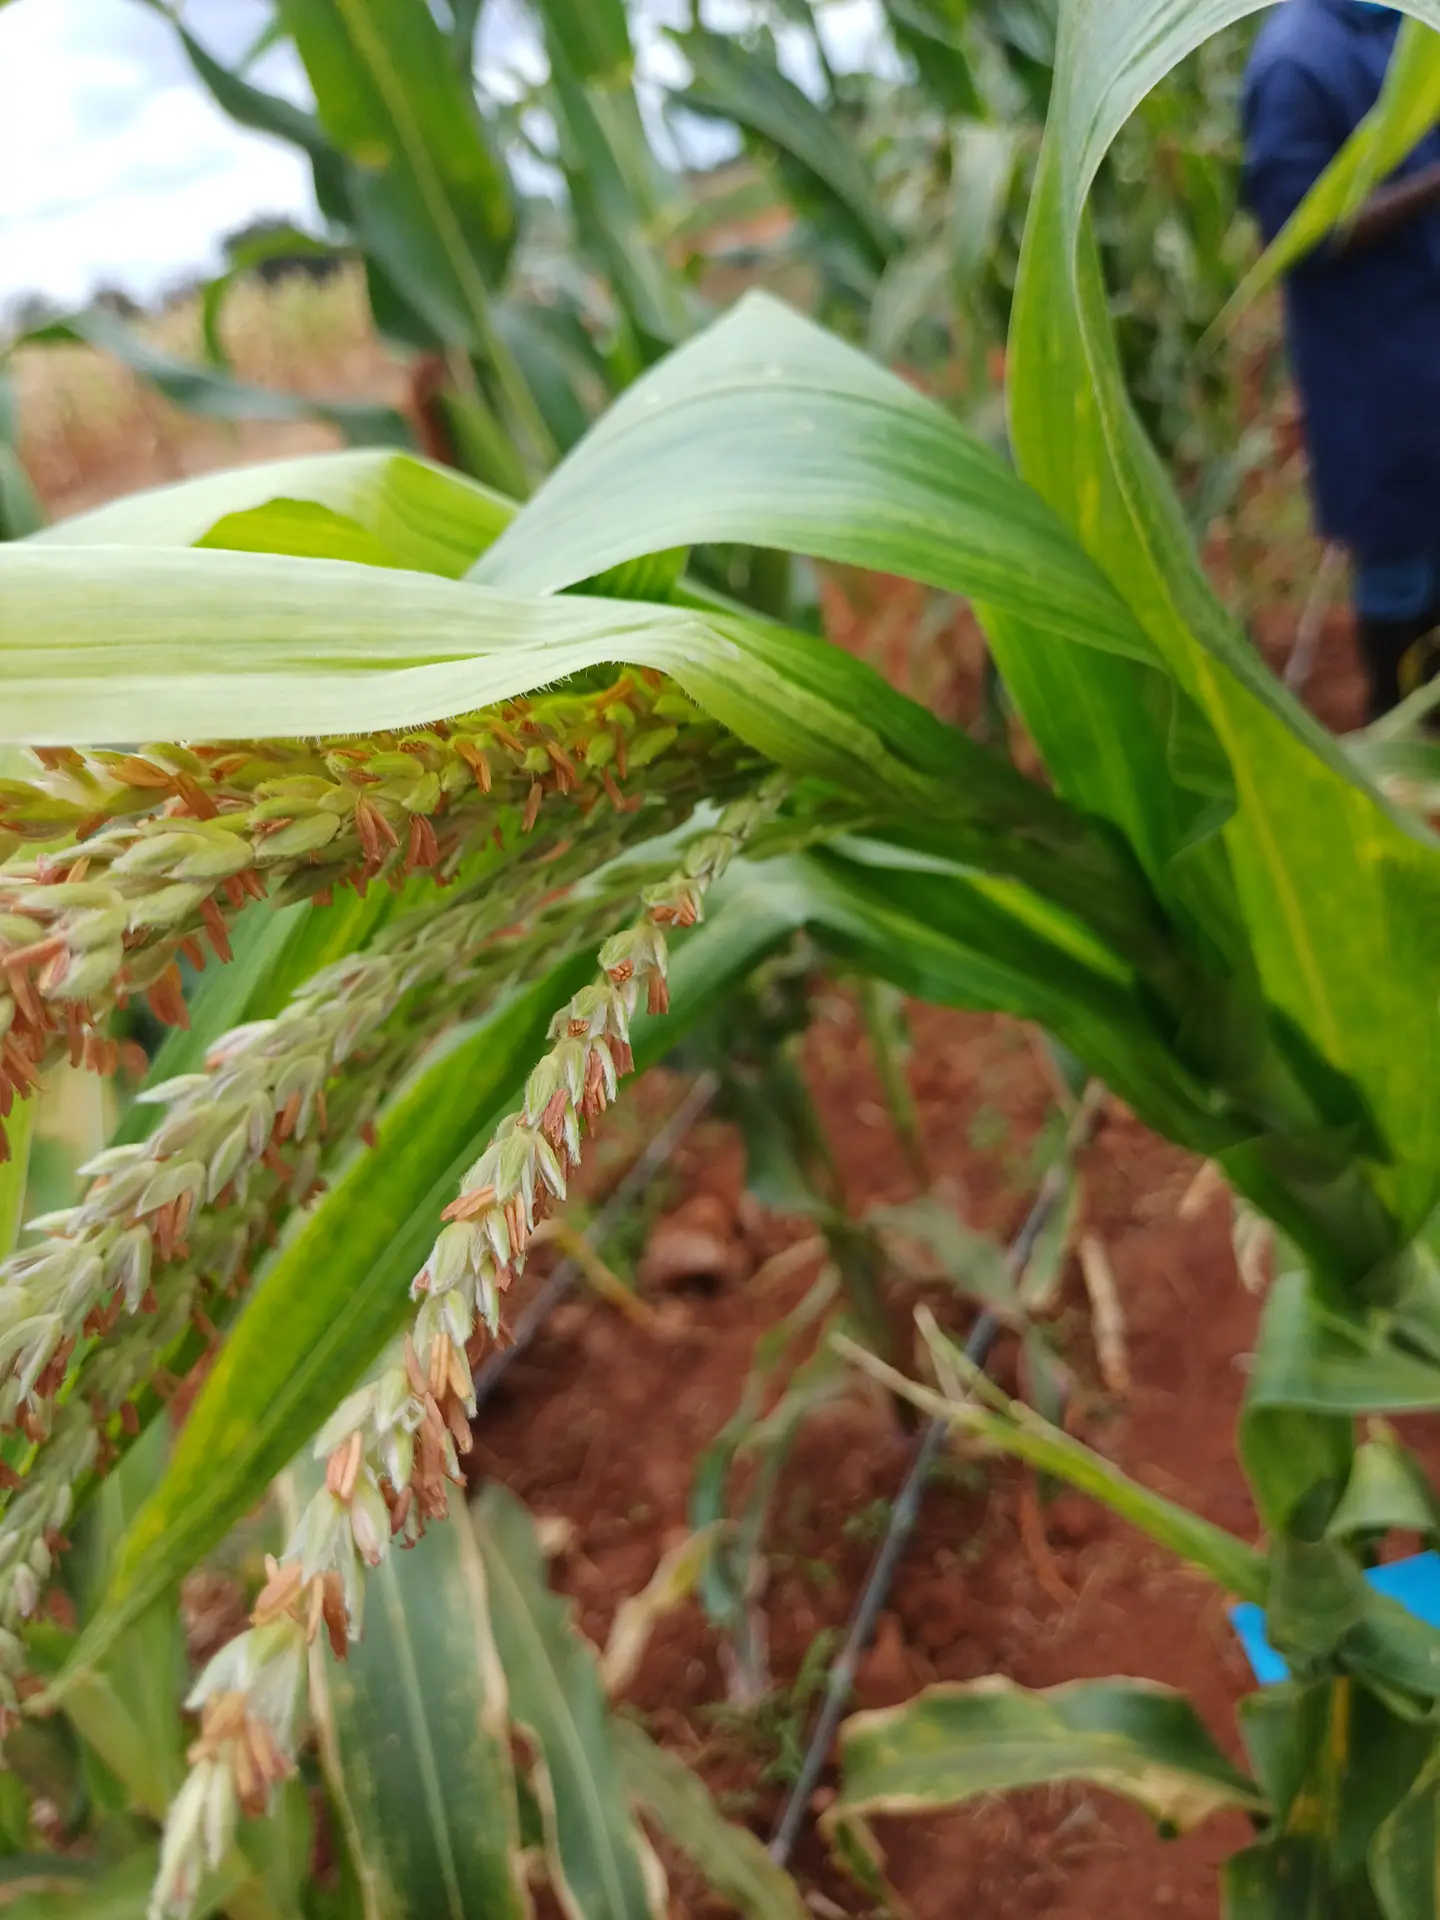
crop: maize
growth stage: flowering
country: Kenya
